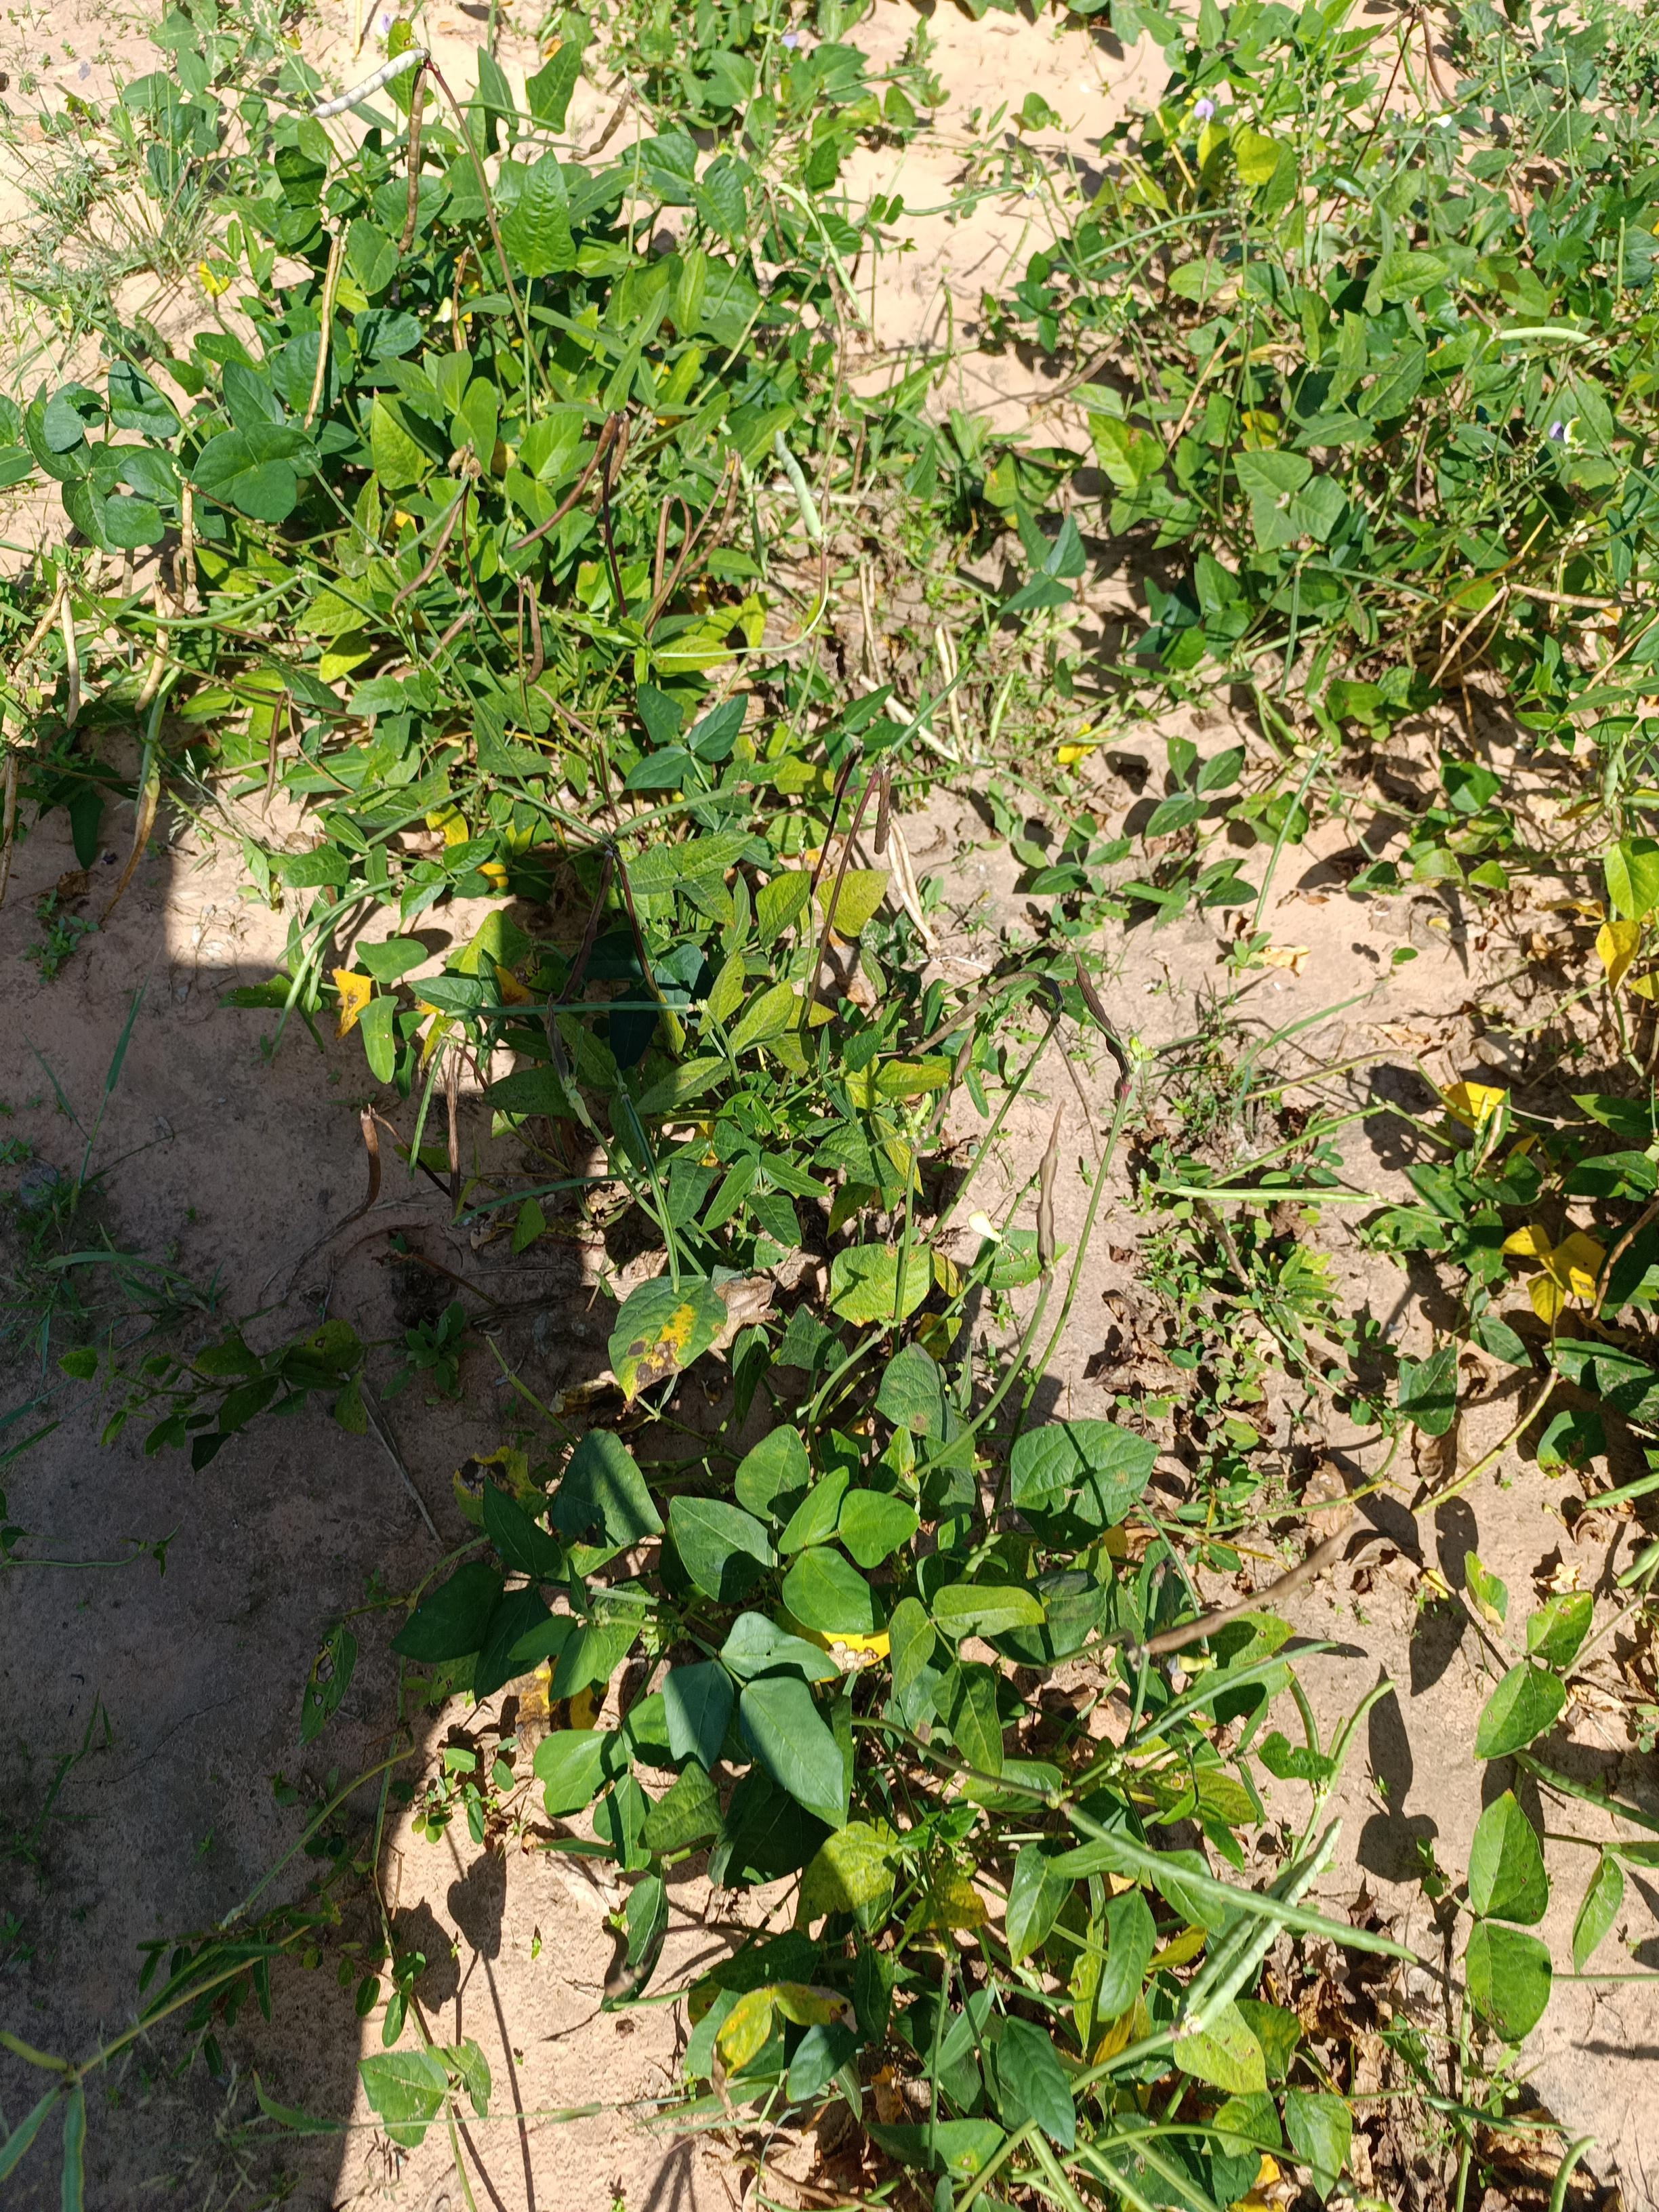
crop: cowpea
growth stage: maturity
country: Nigeria
